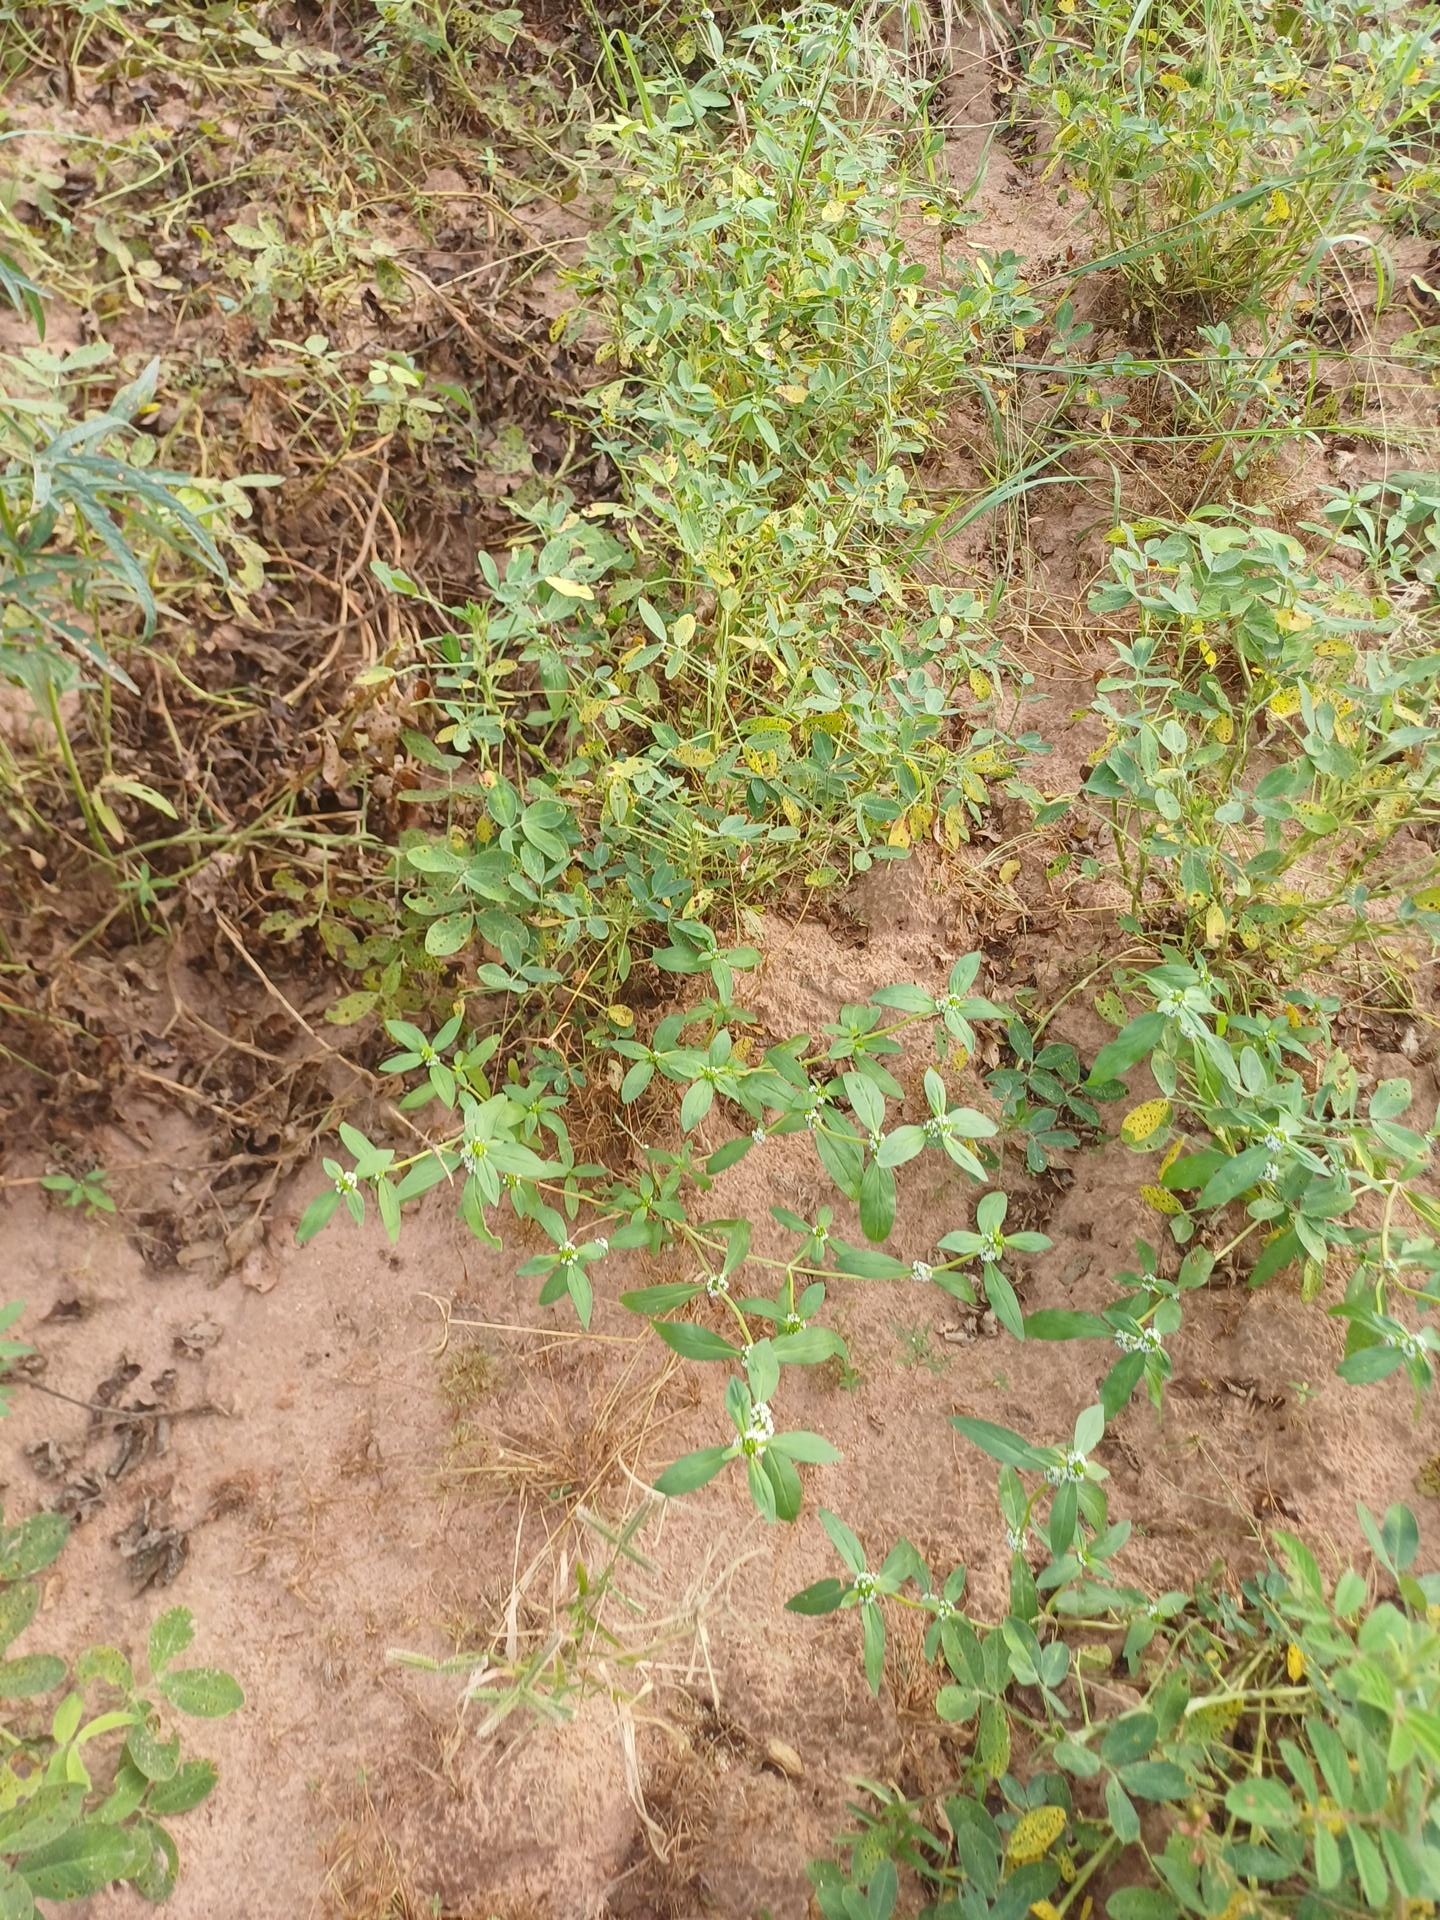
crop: groundnut
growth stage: flowering
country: Senegal
